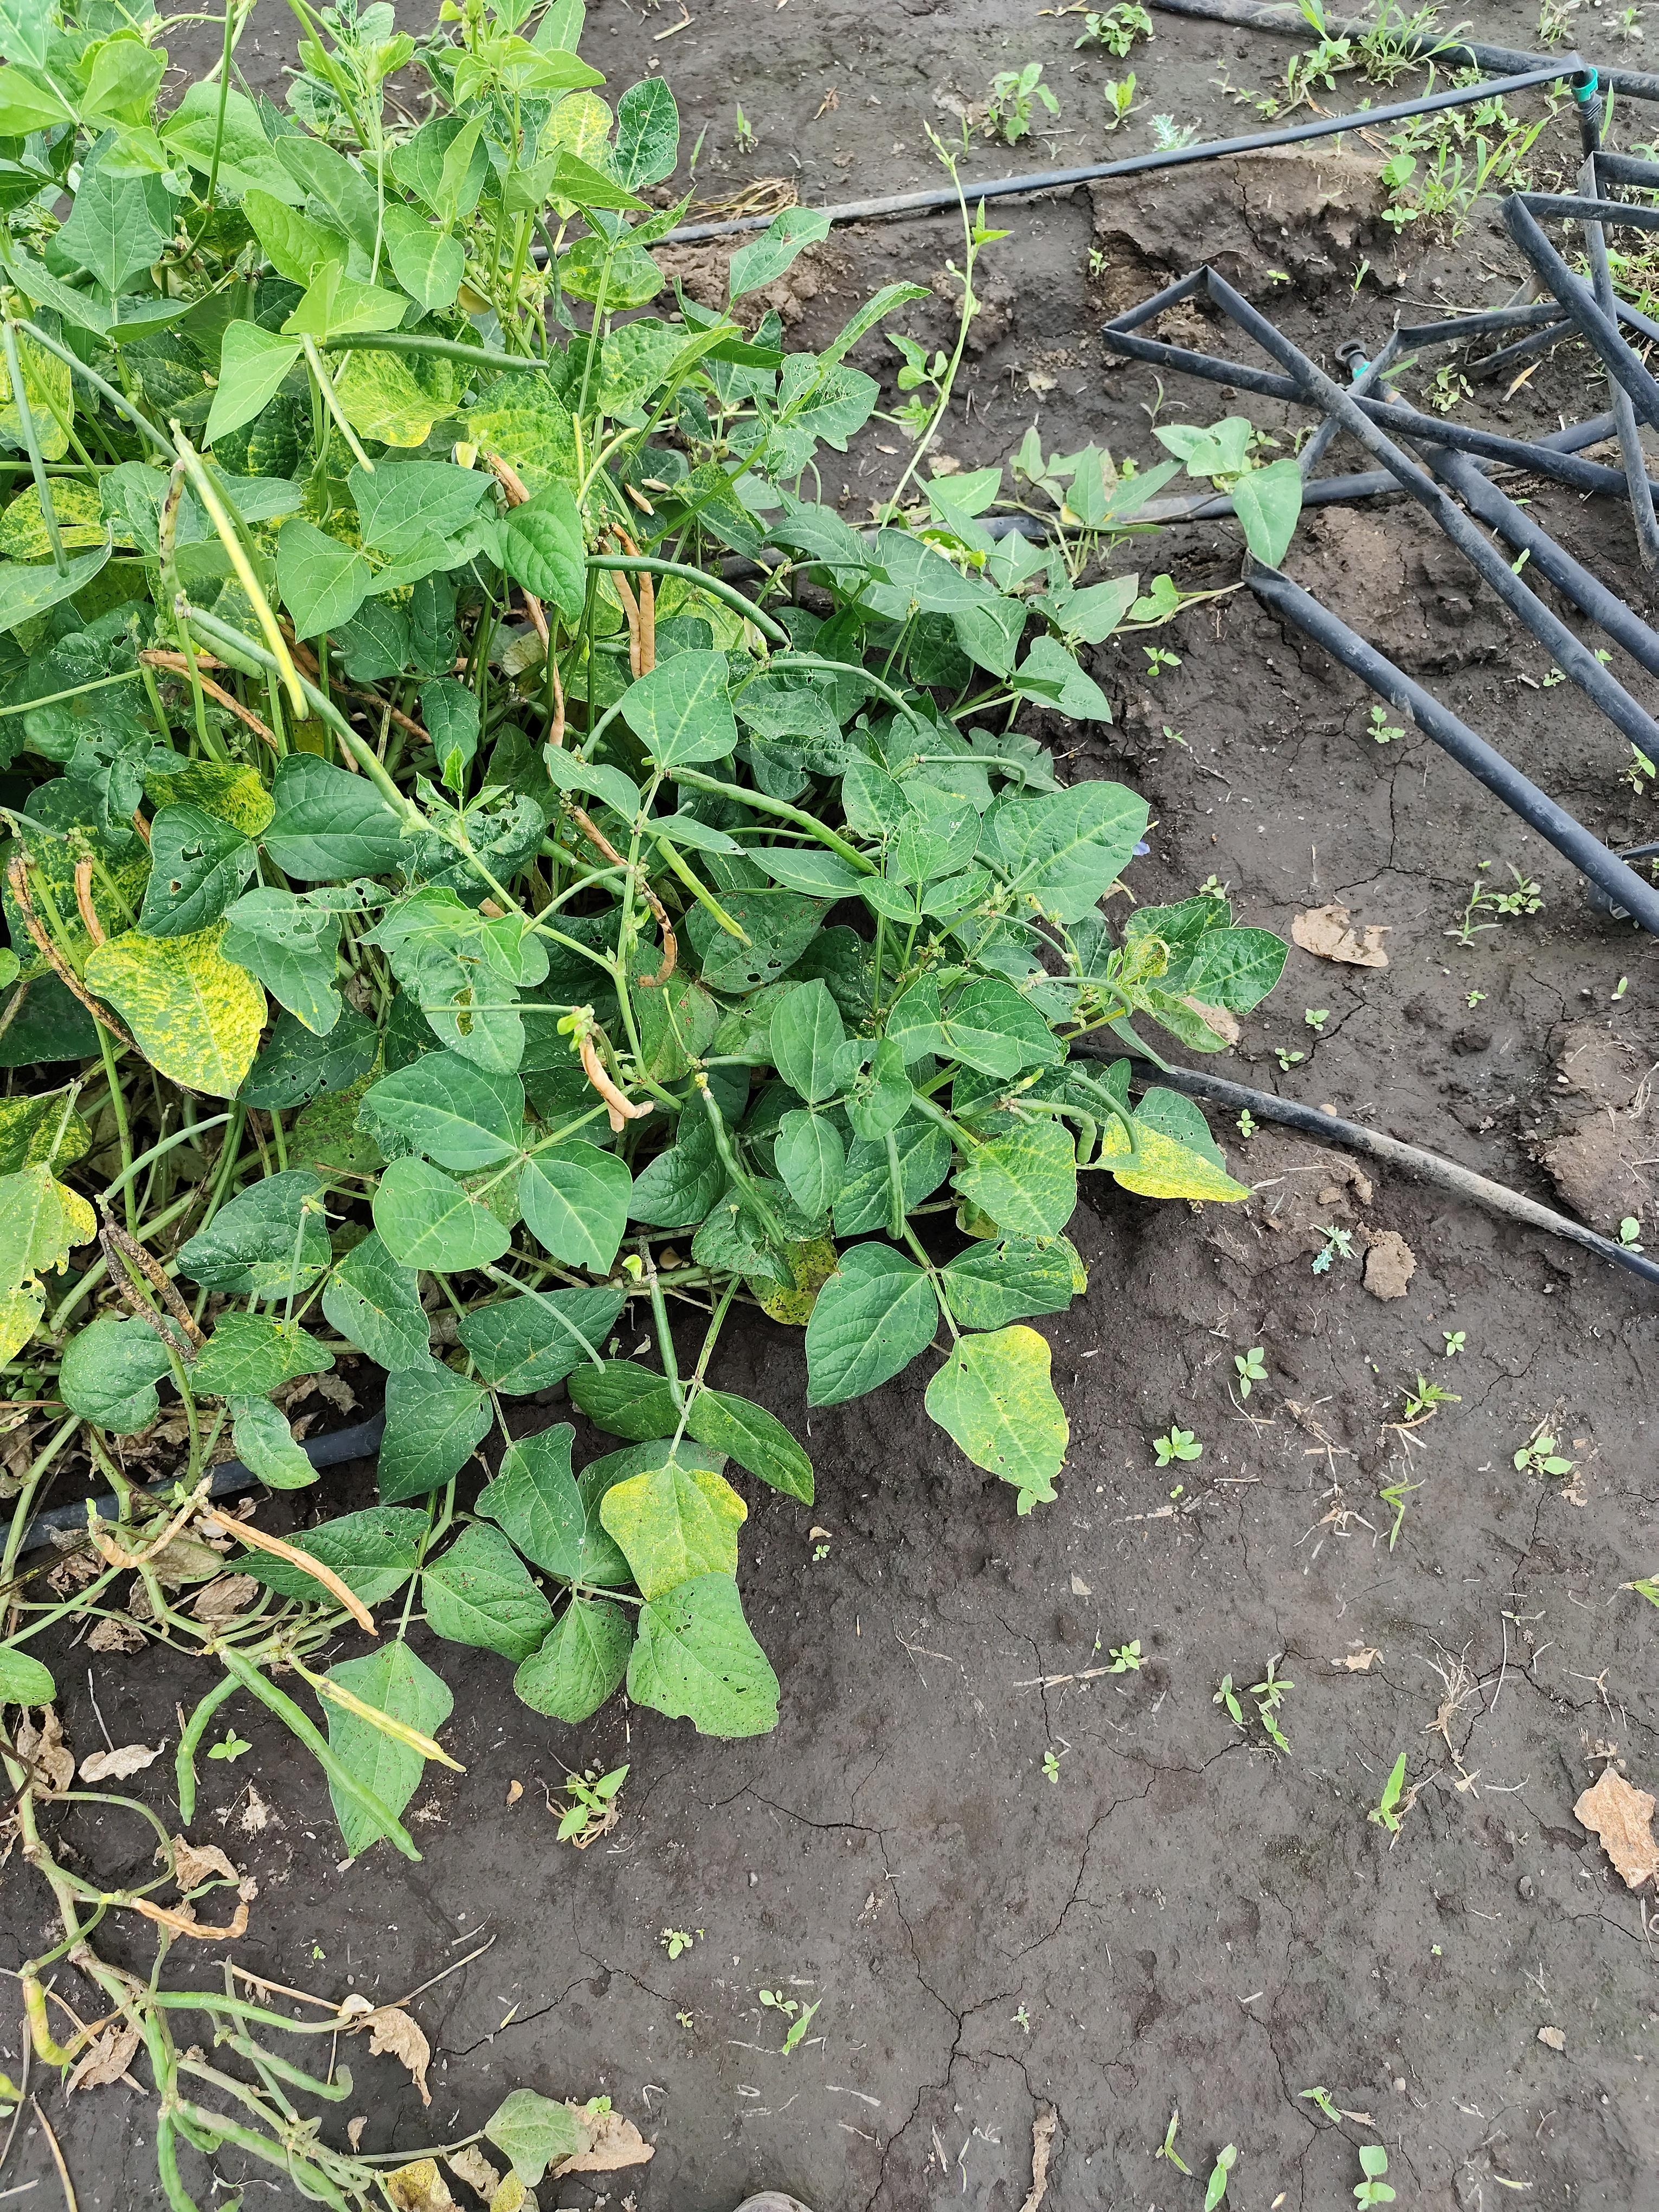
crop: cowpea
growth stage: development pod
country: Tanzania
